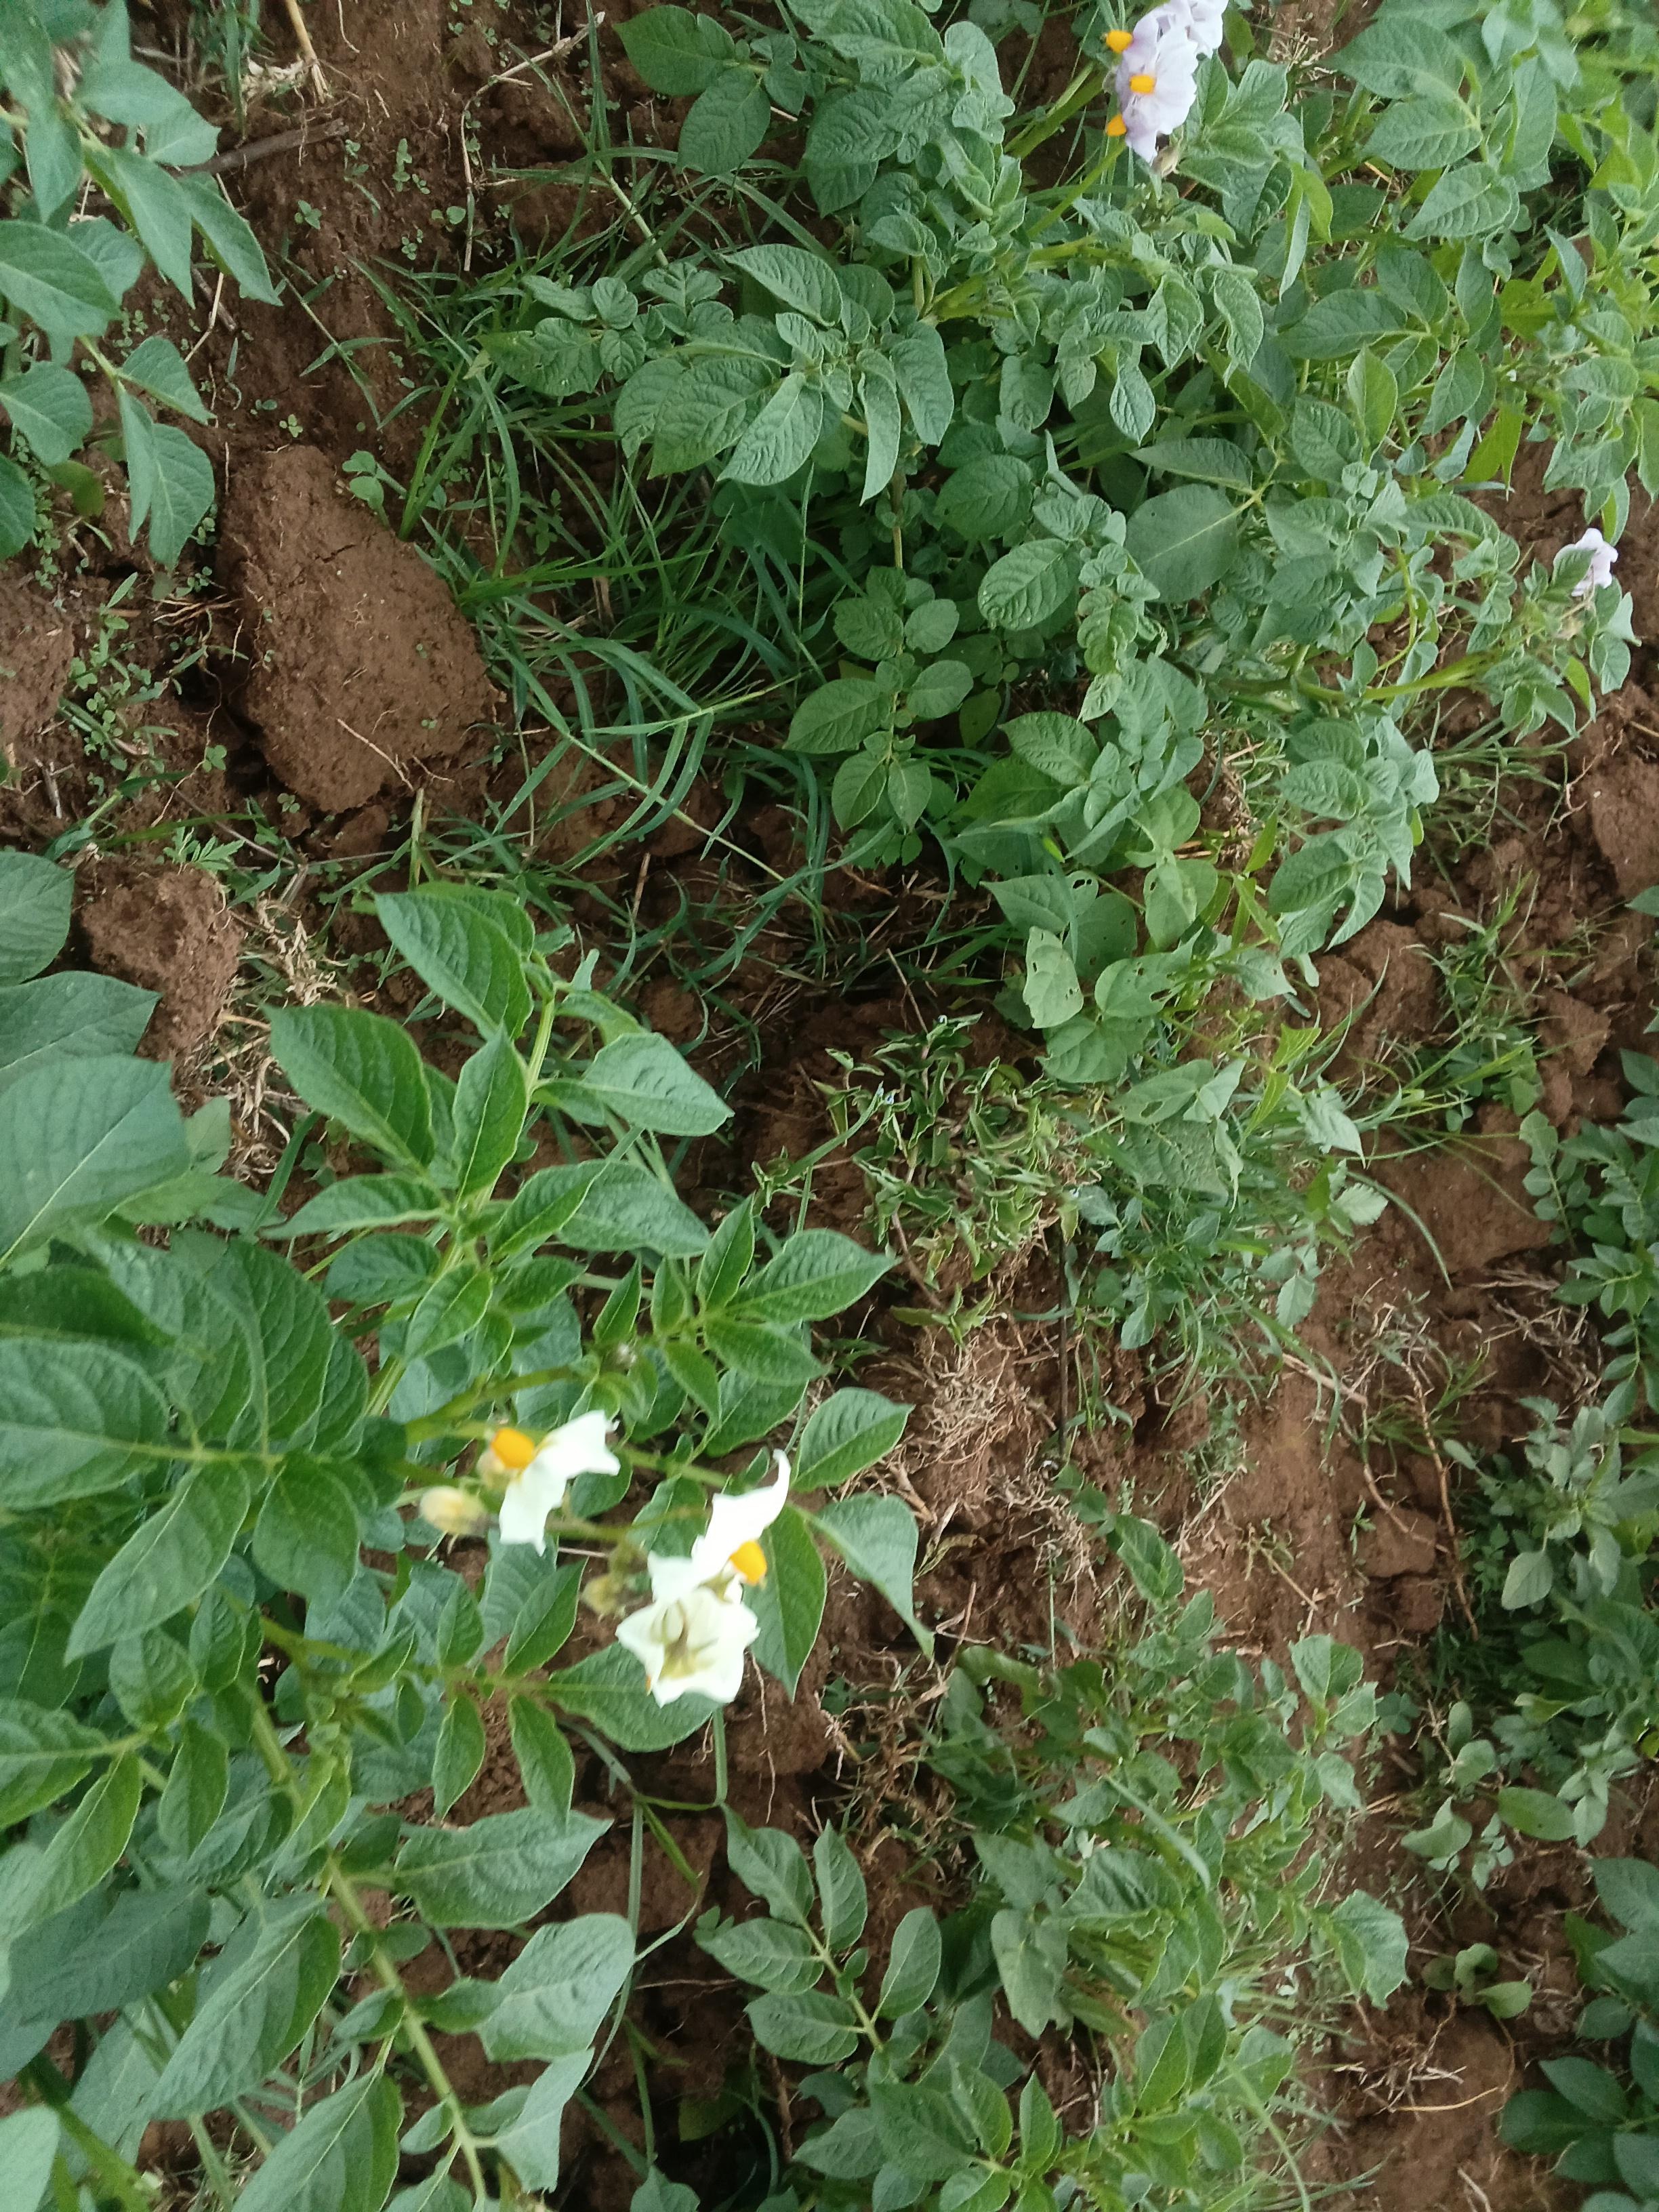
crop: potato
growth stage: vegetative
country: Kenya
